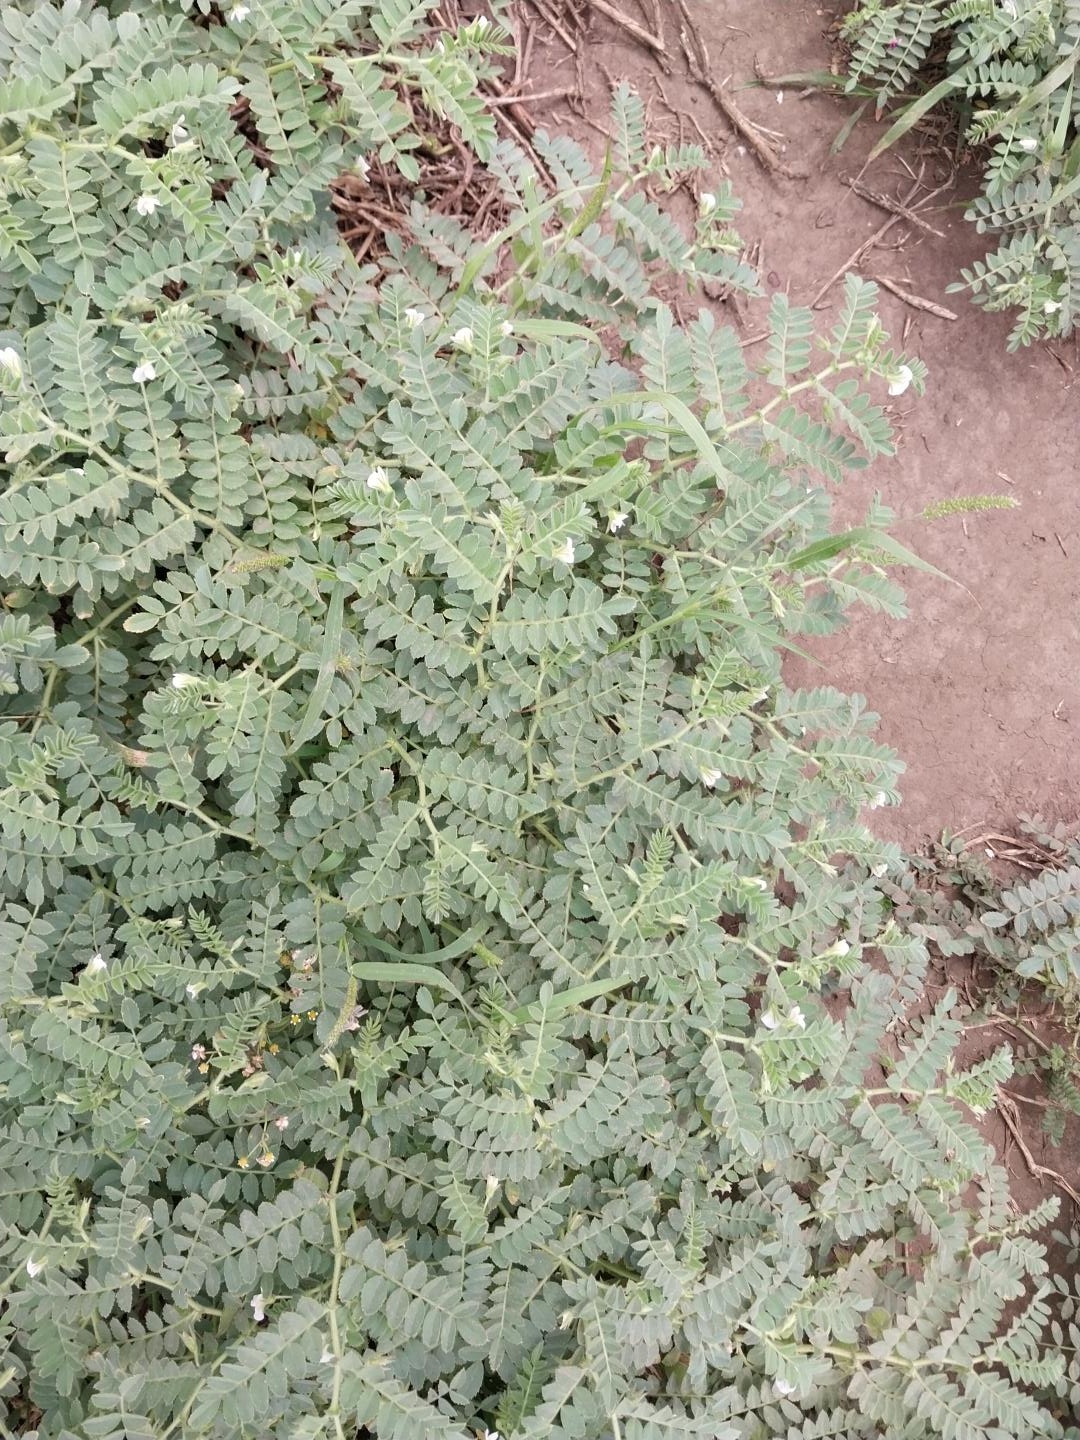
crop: chickpea
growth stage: development pod
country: Tanzania
